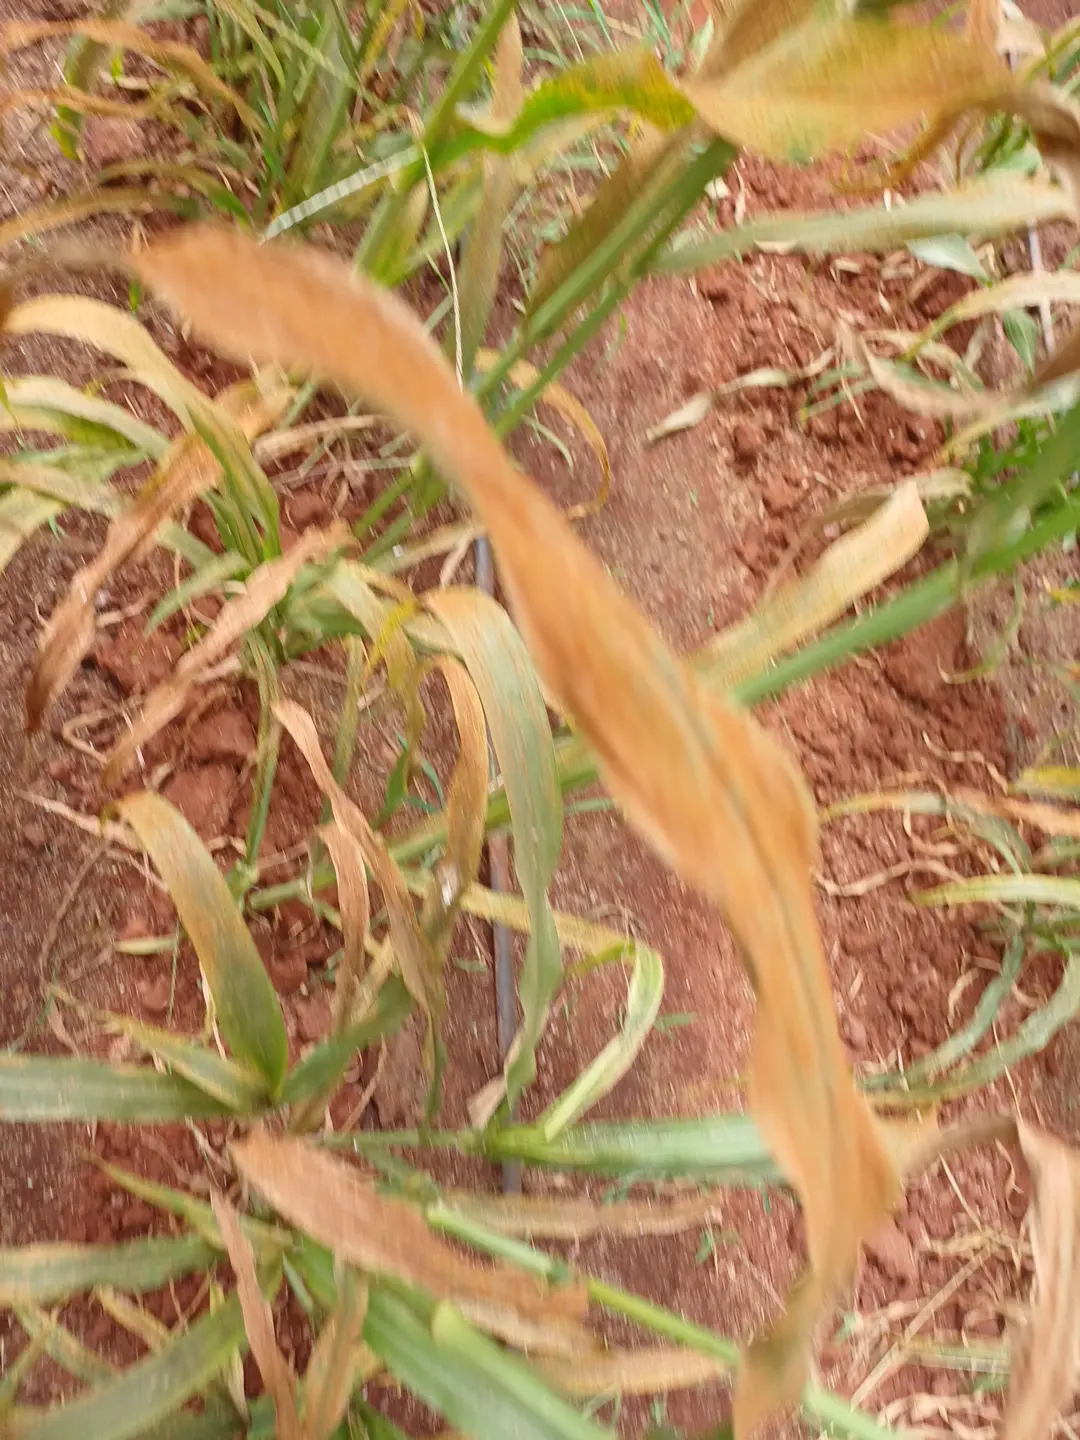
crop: pearl millet
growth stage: pegging
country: Kenya
